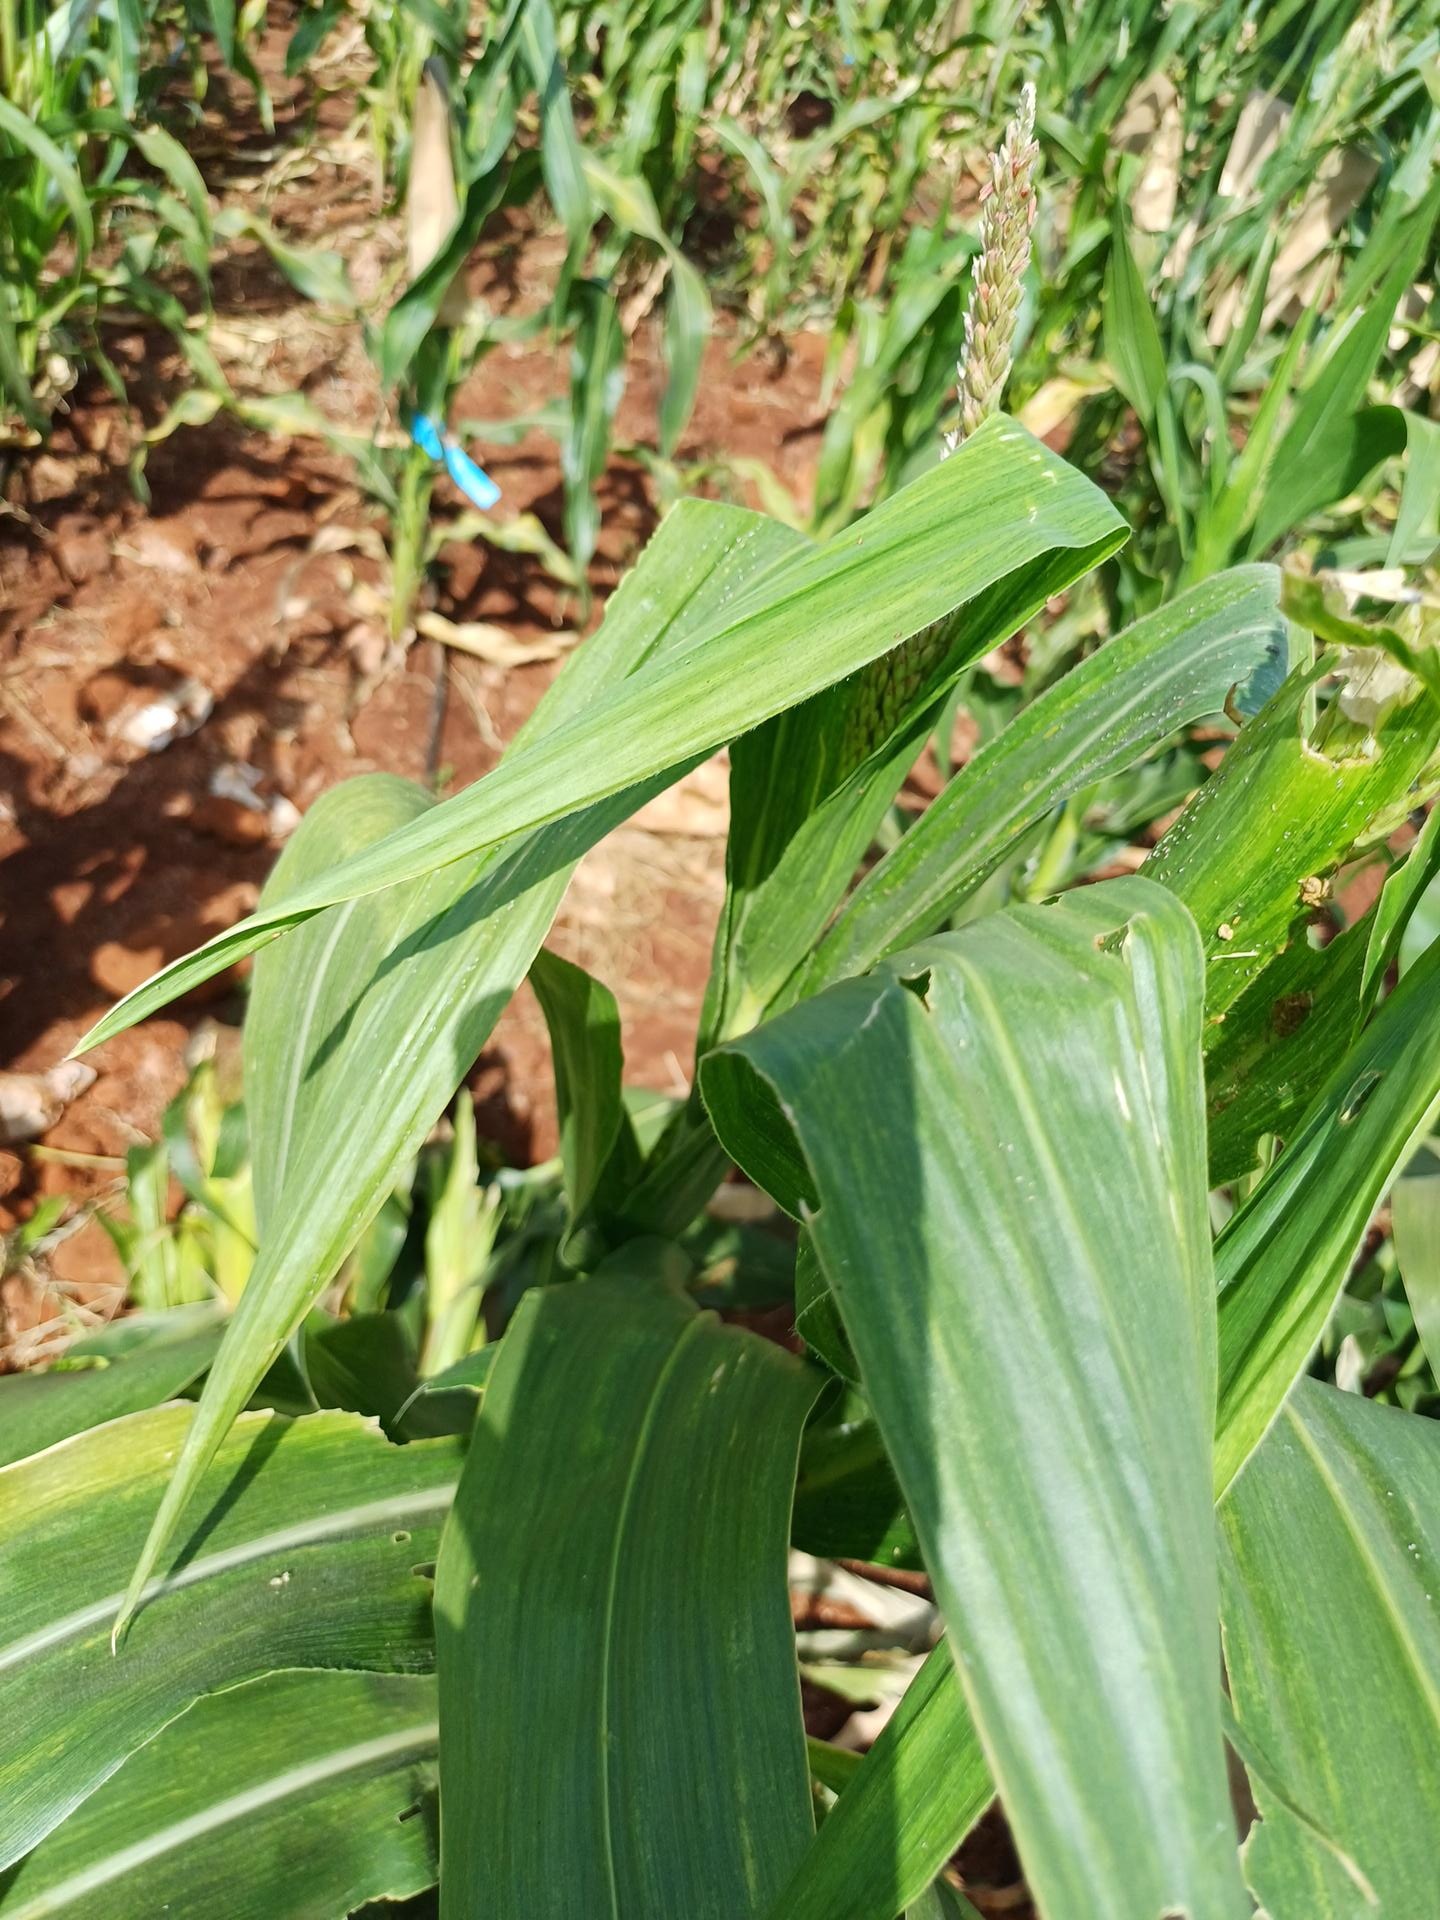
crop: maize
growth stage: flowering
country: Kenya
